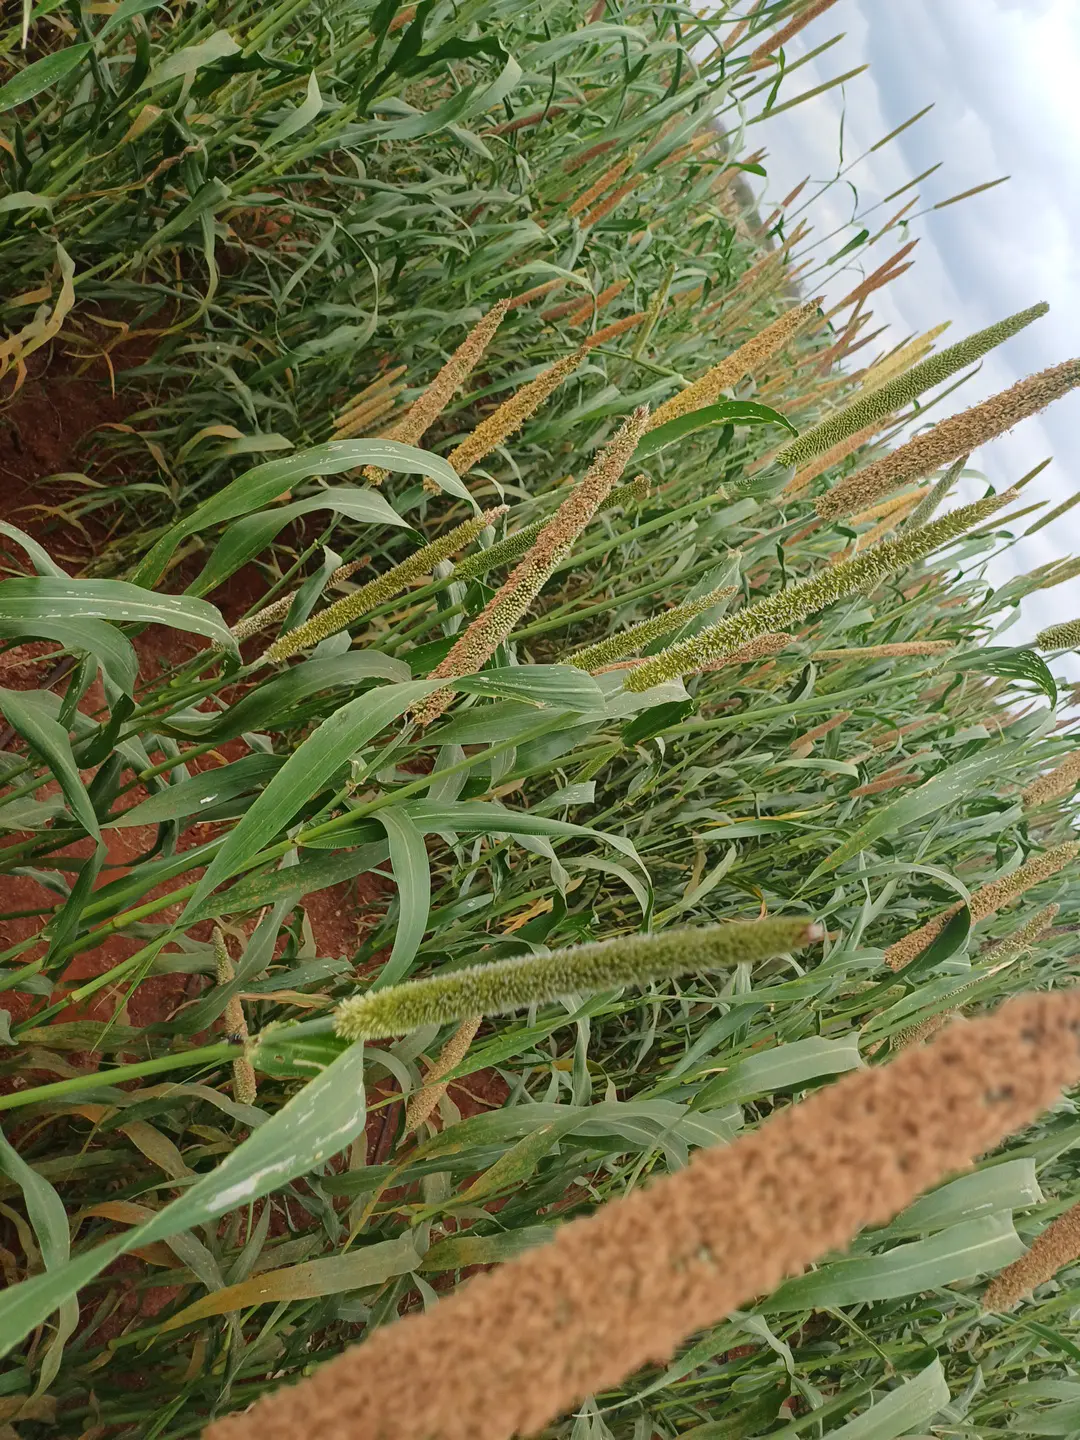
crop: pearl millet
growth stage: filling grain
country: Kenya
